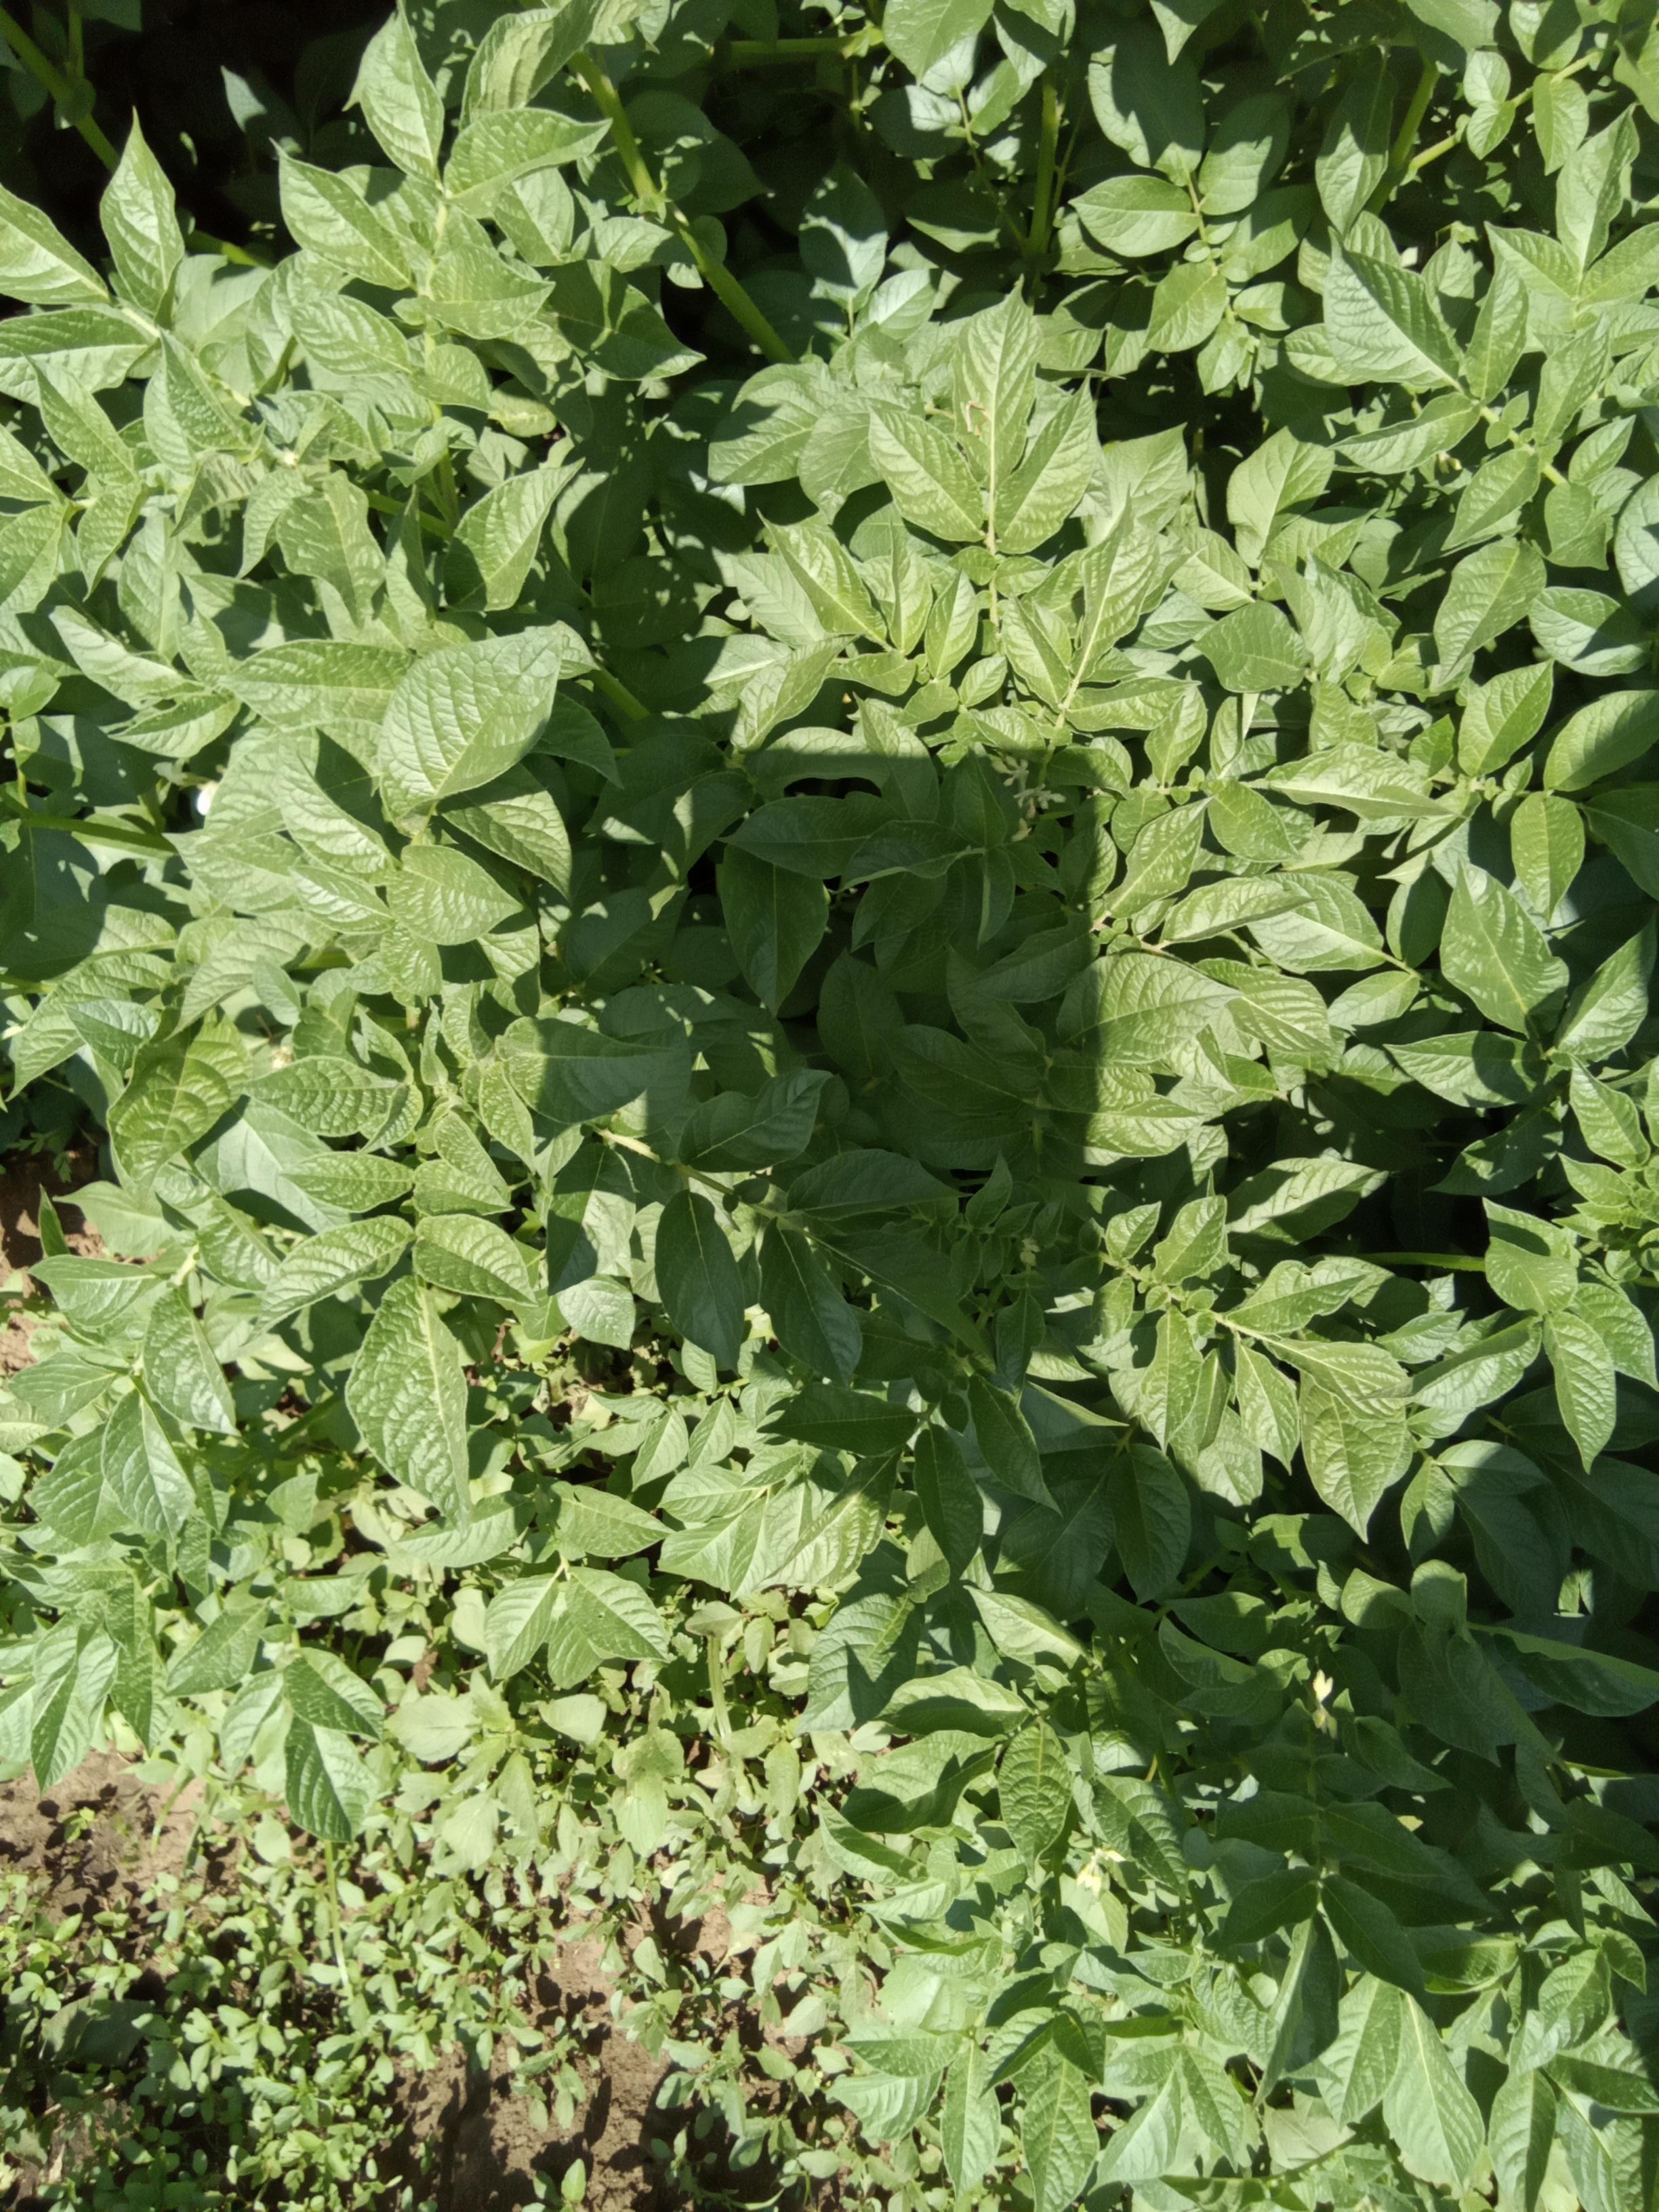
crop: potato
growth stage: vegetative
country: Kenya
